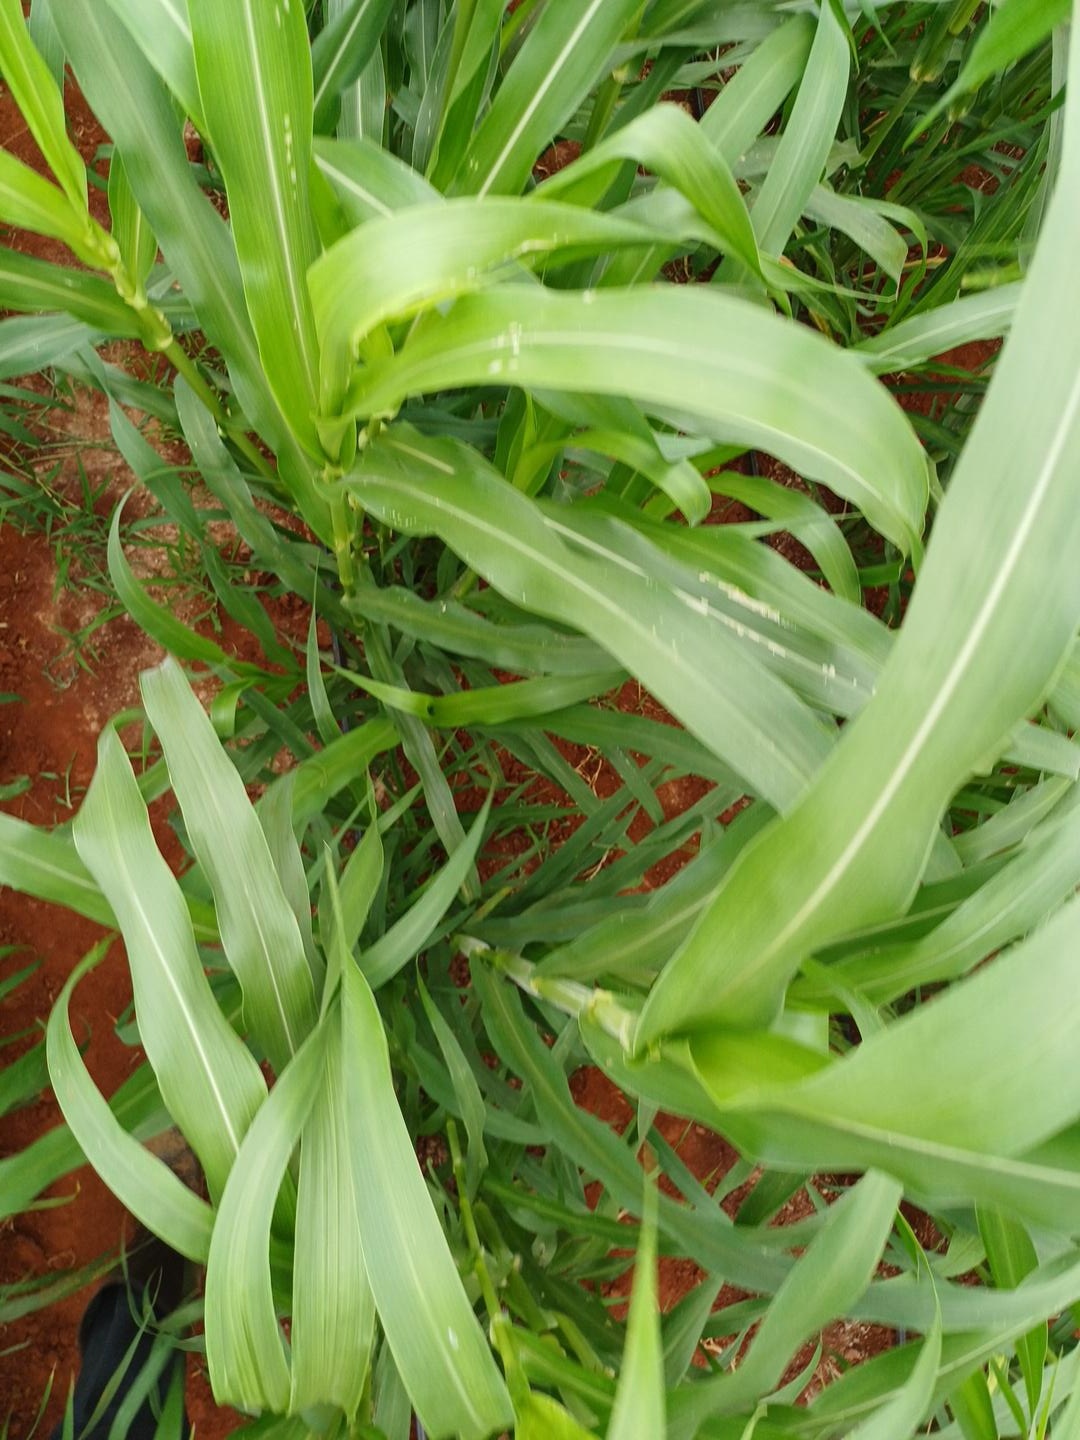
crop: pearl millet
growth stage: flowering
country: Kenya
